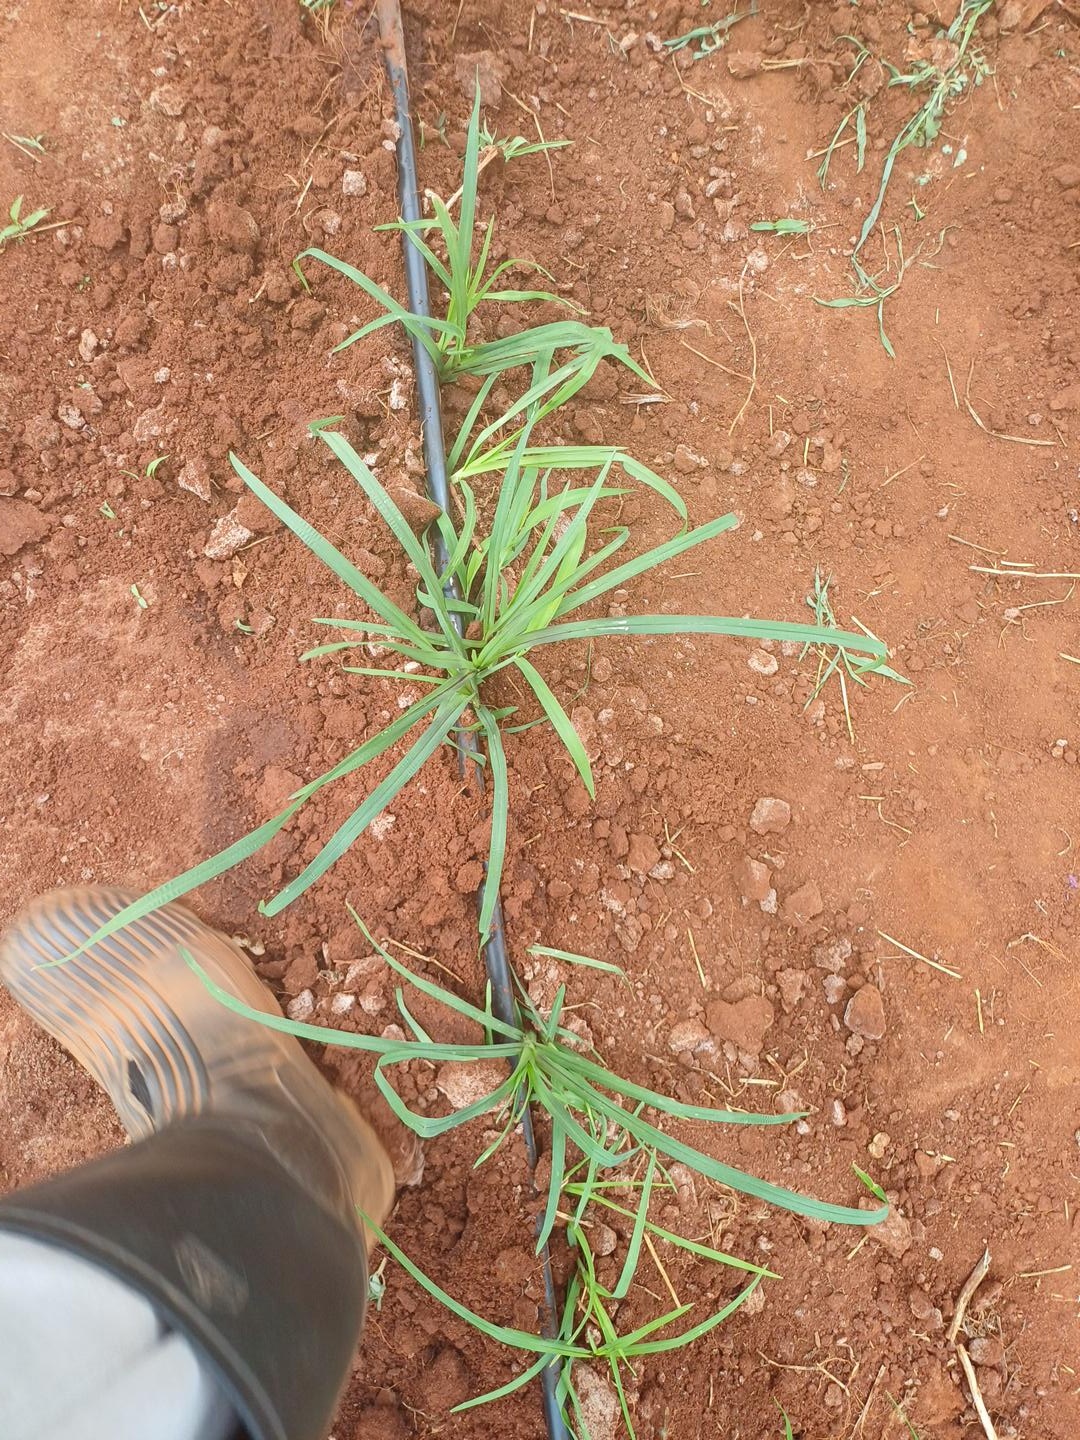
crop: finger millet
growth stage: vegetative
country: Kenya
